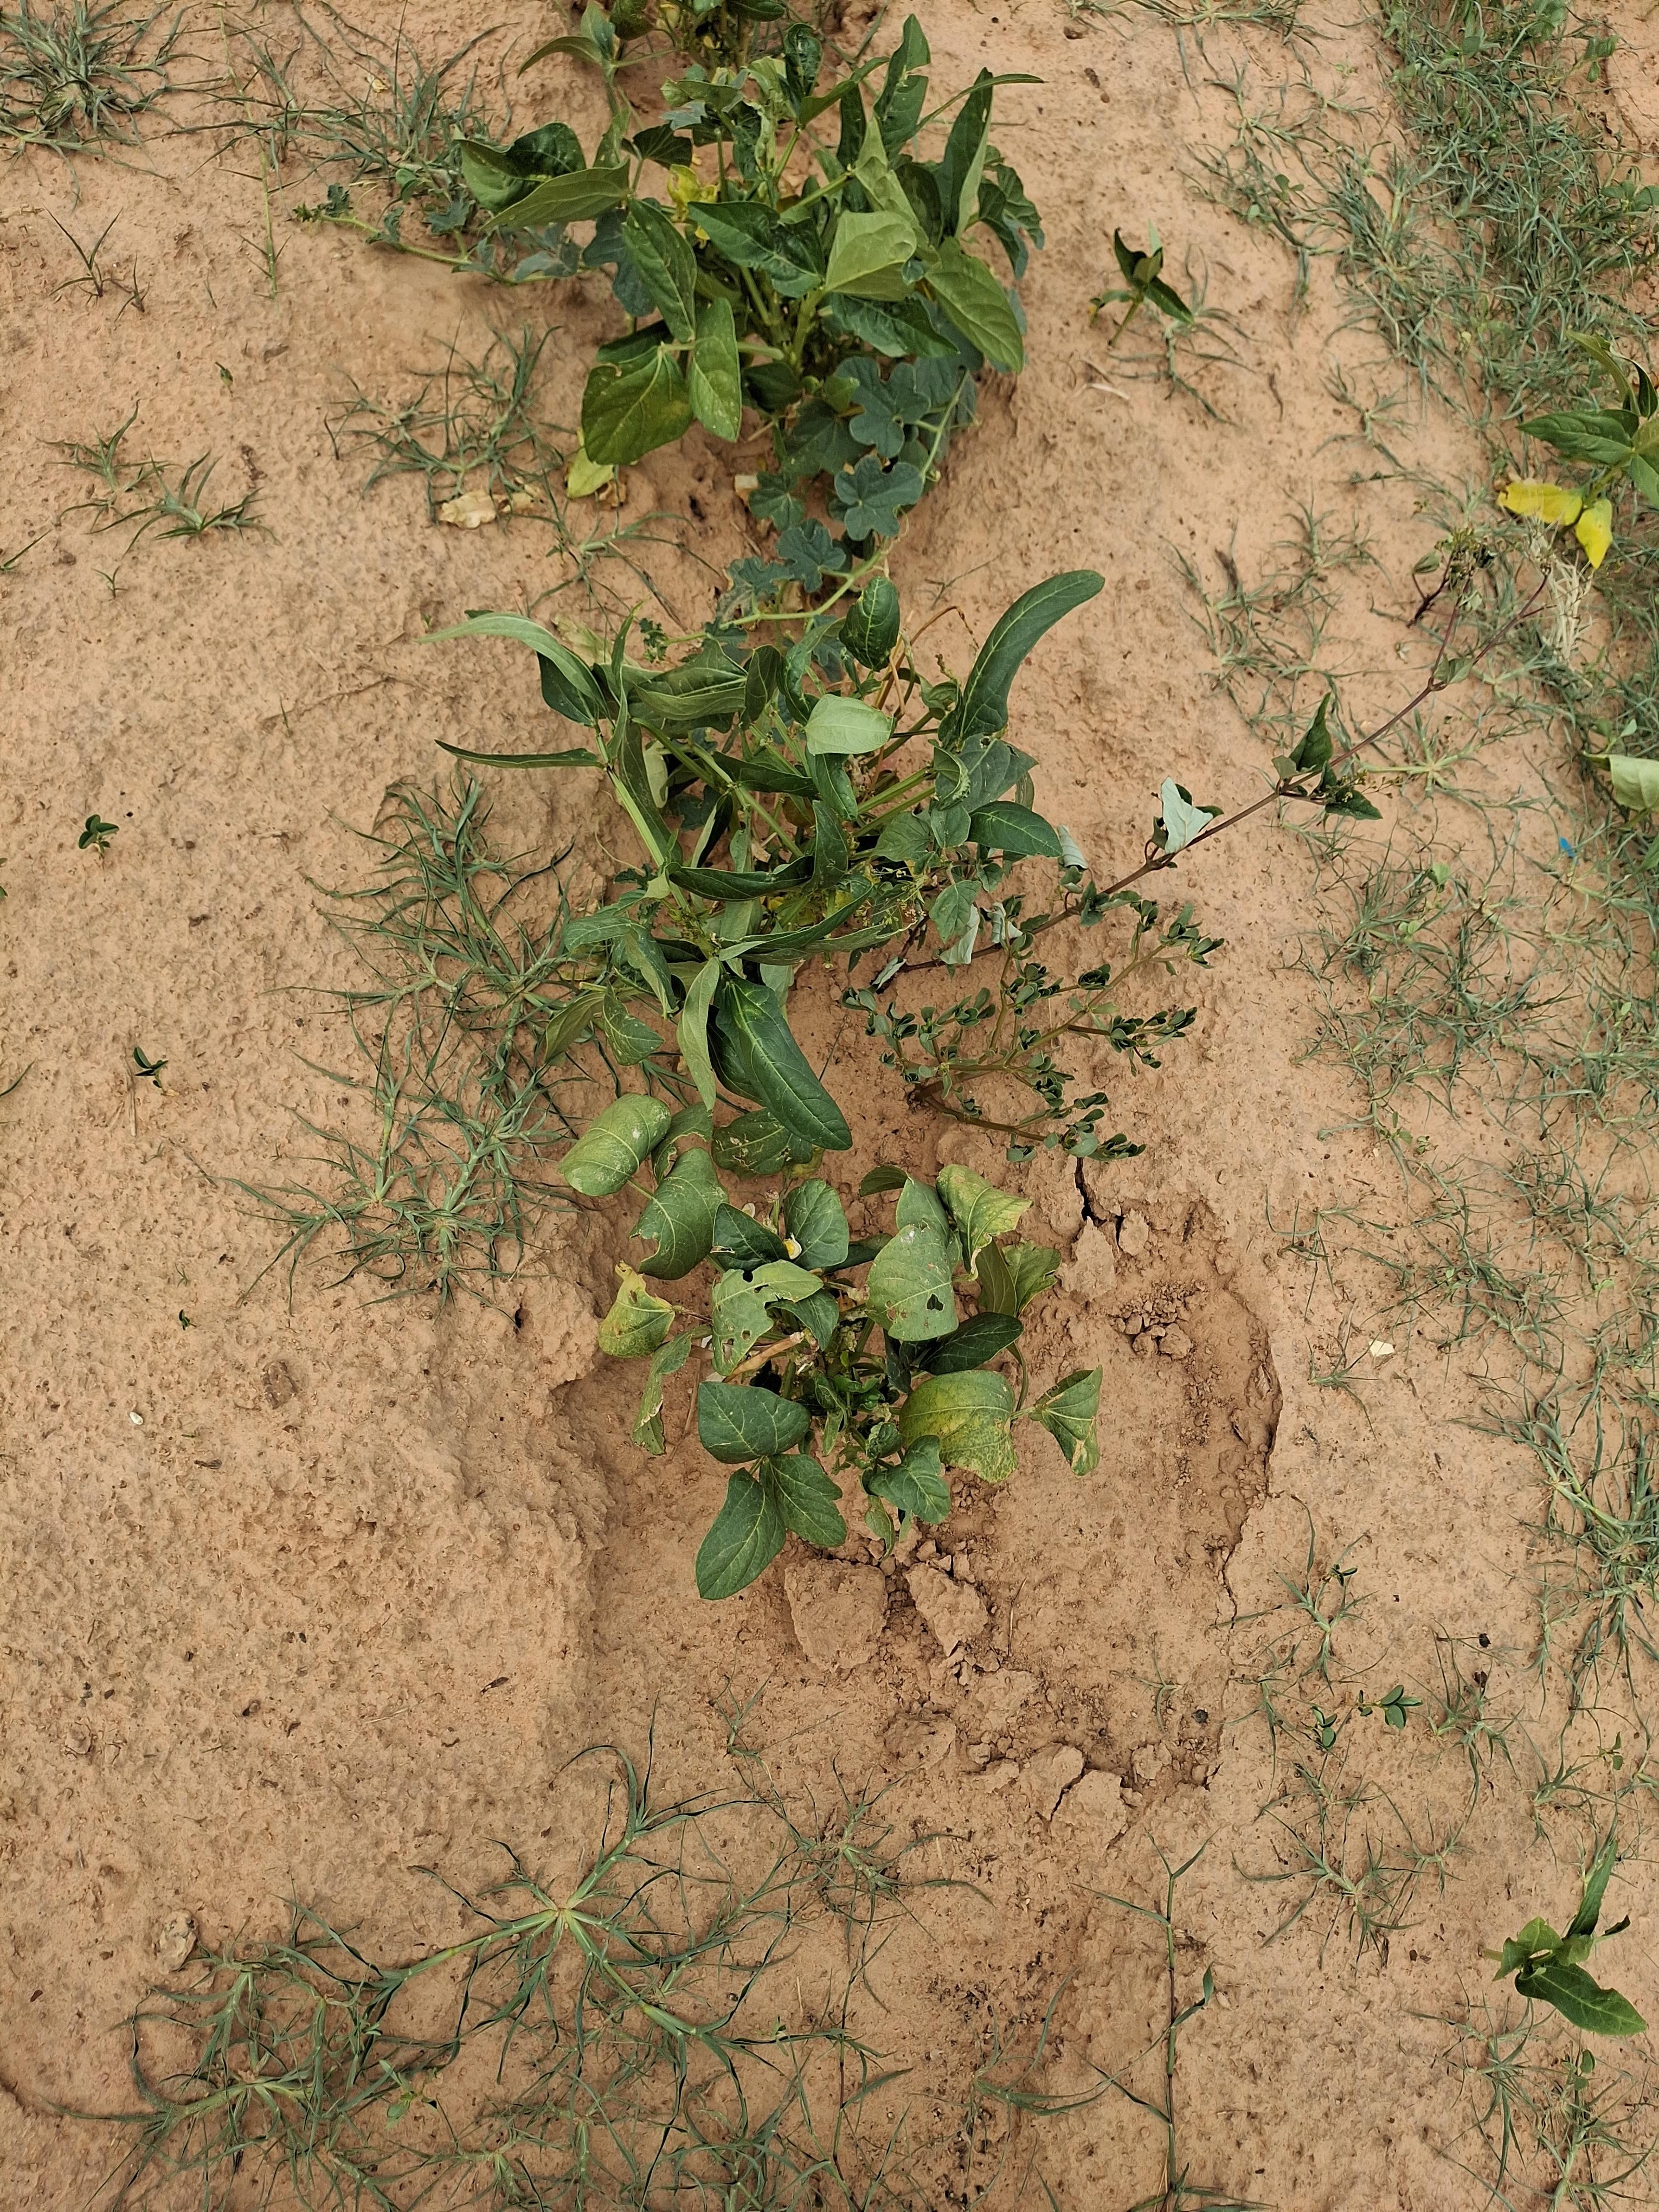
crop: cowpea
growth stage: harvest maturity
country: Nigeria
